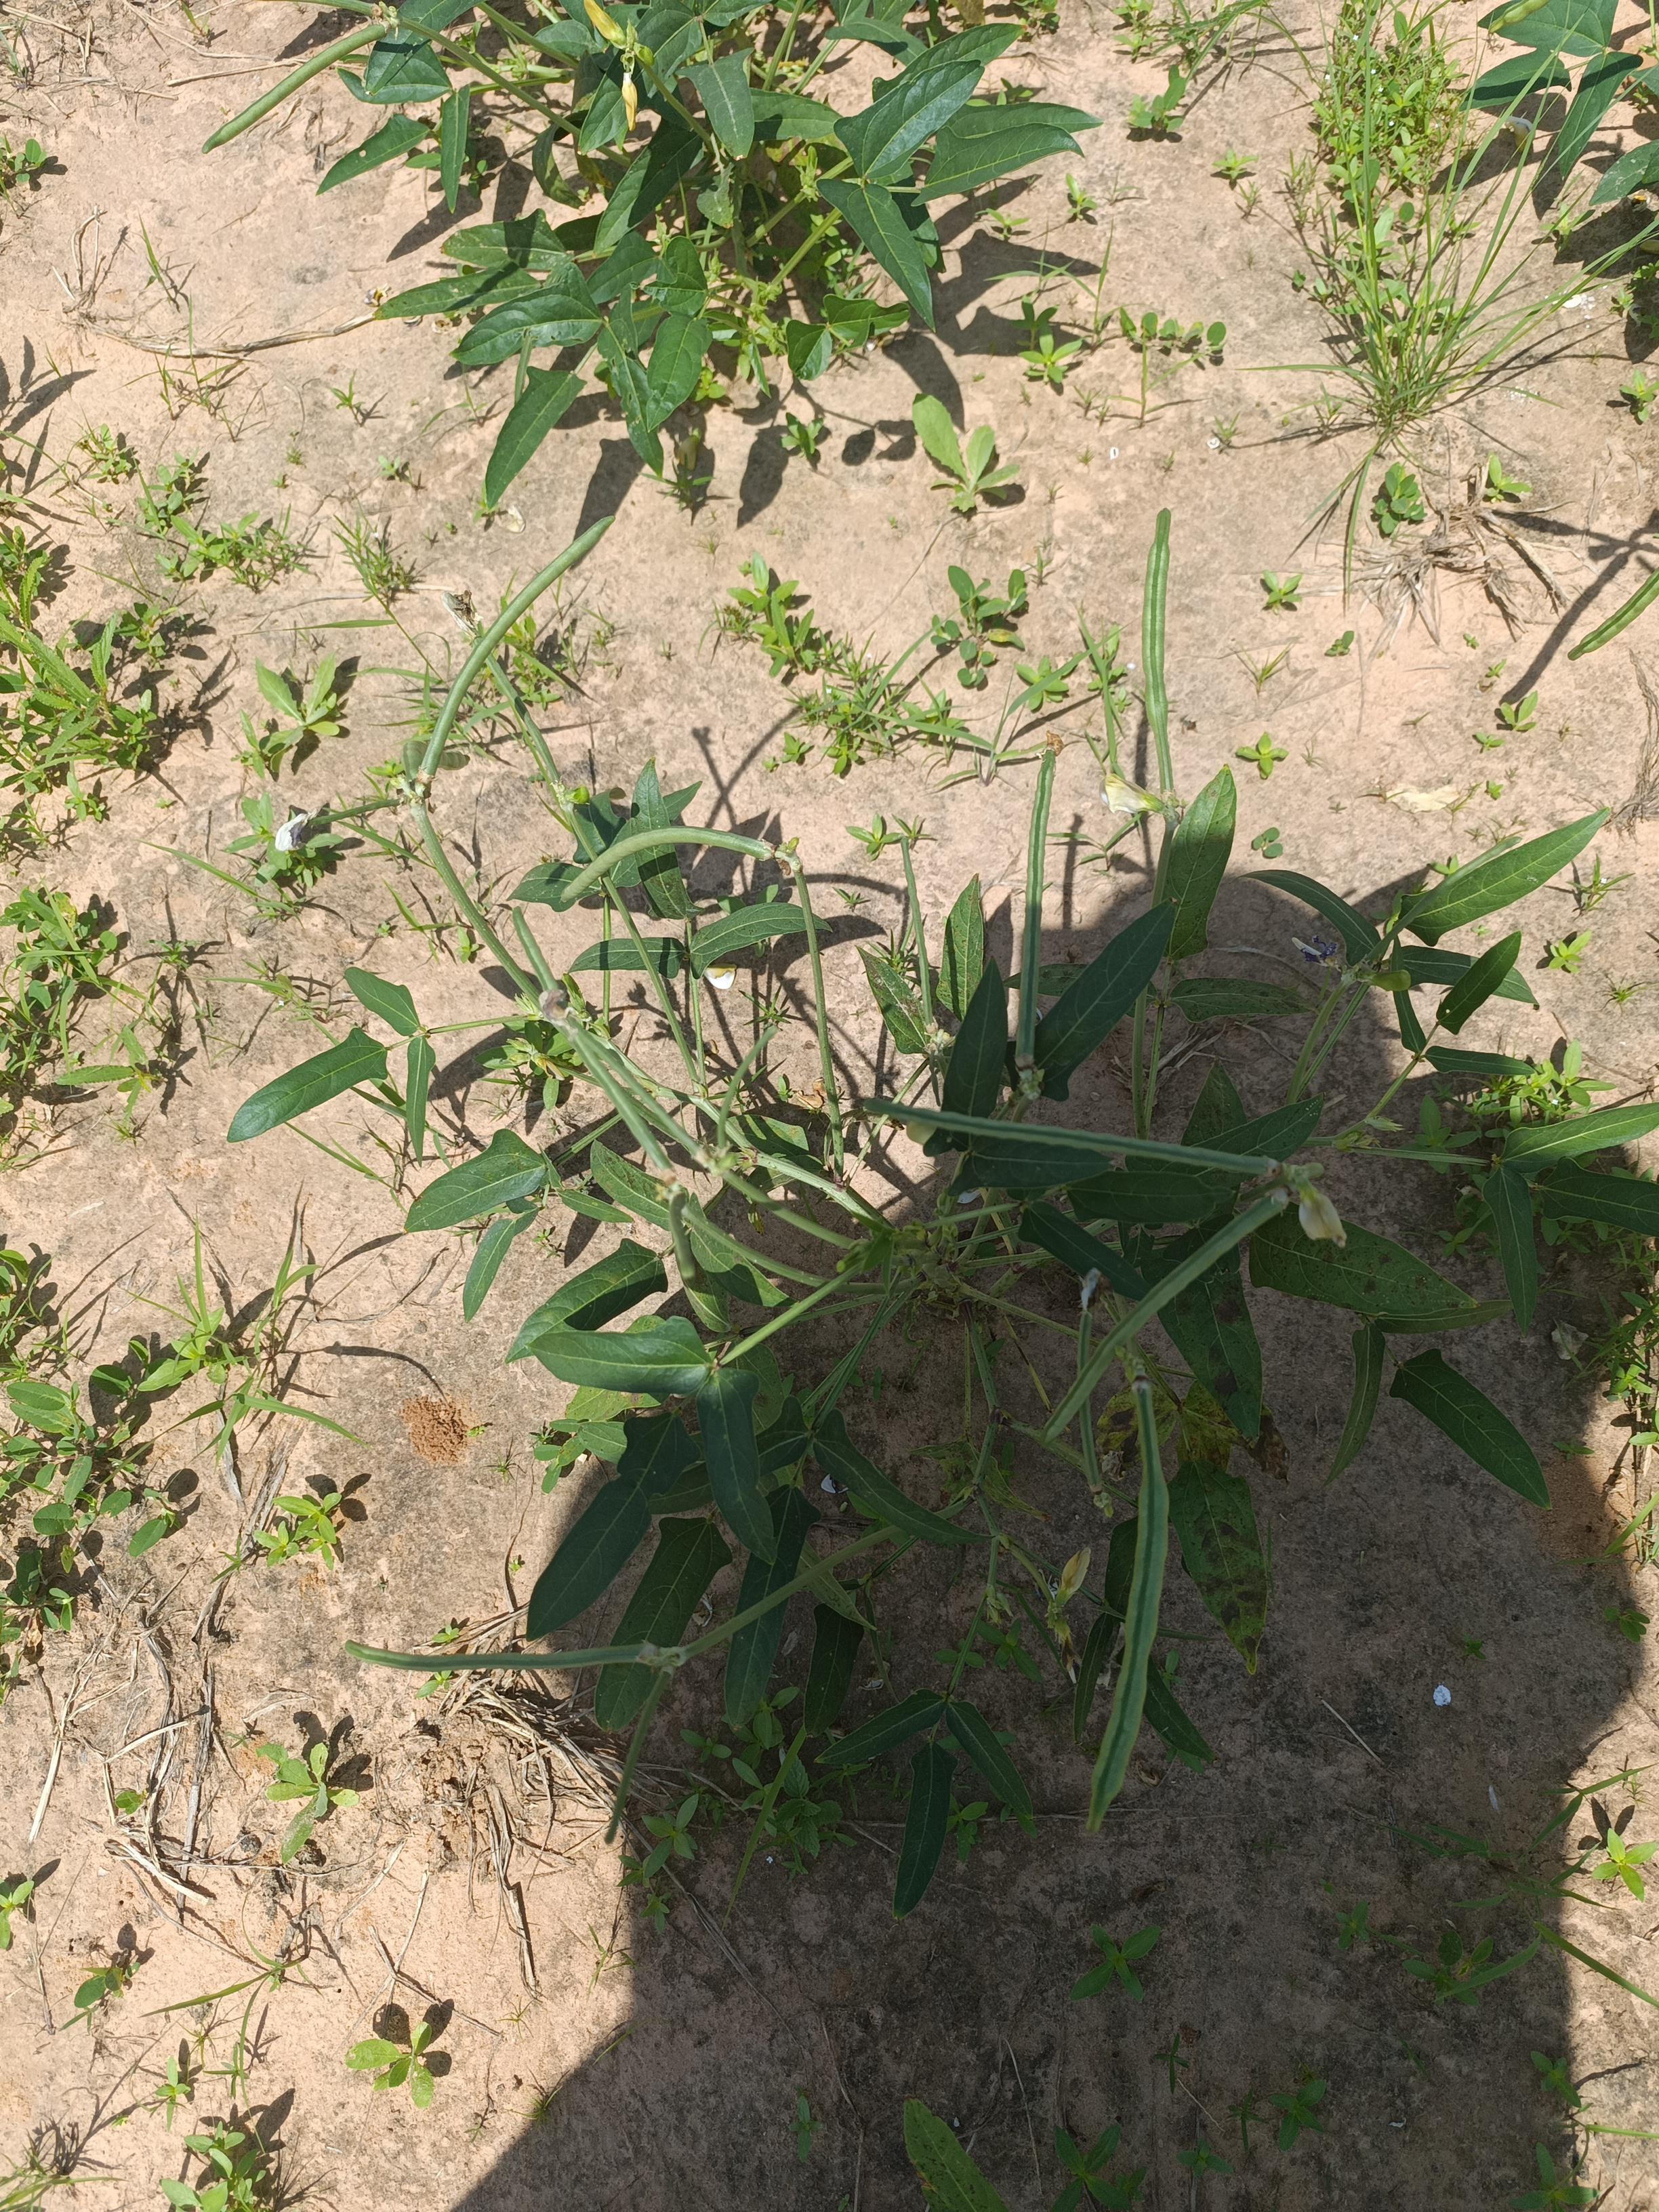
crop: cowpea
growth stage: maturity
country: Nigeria
